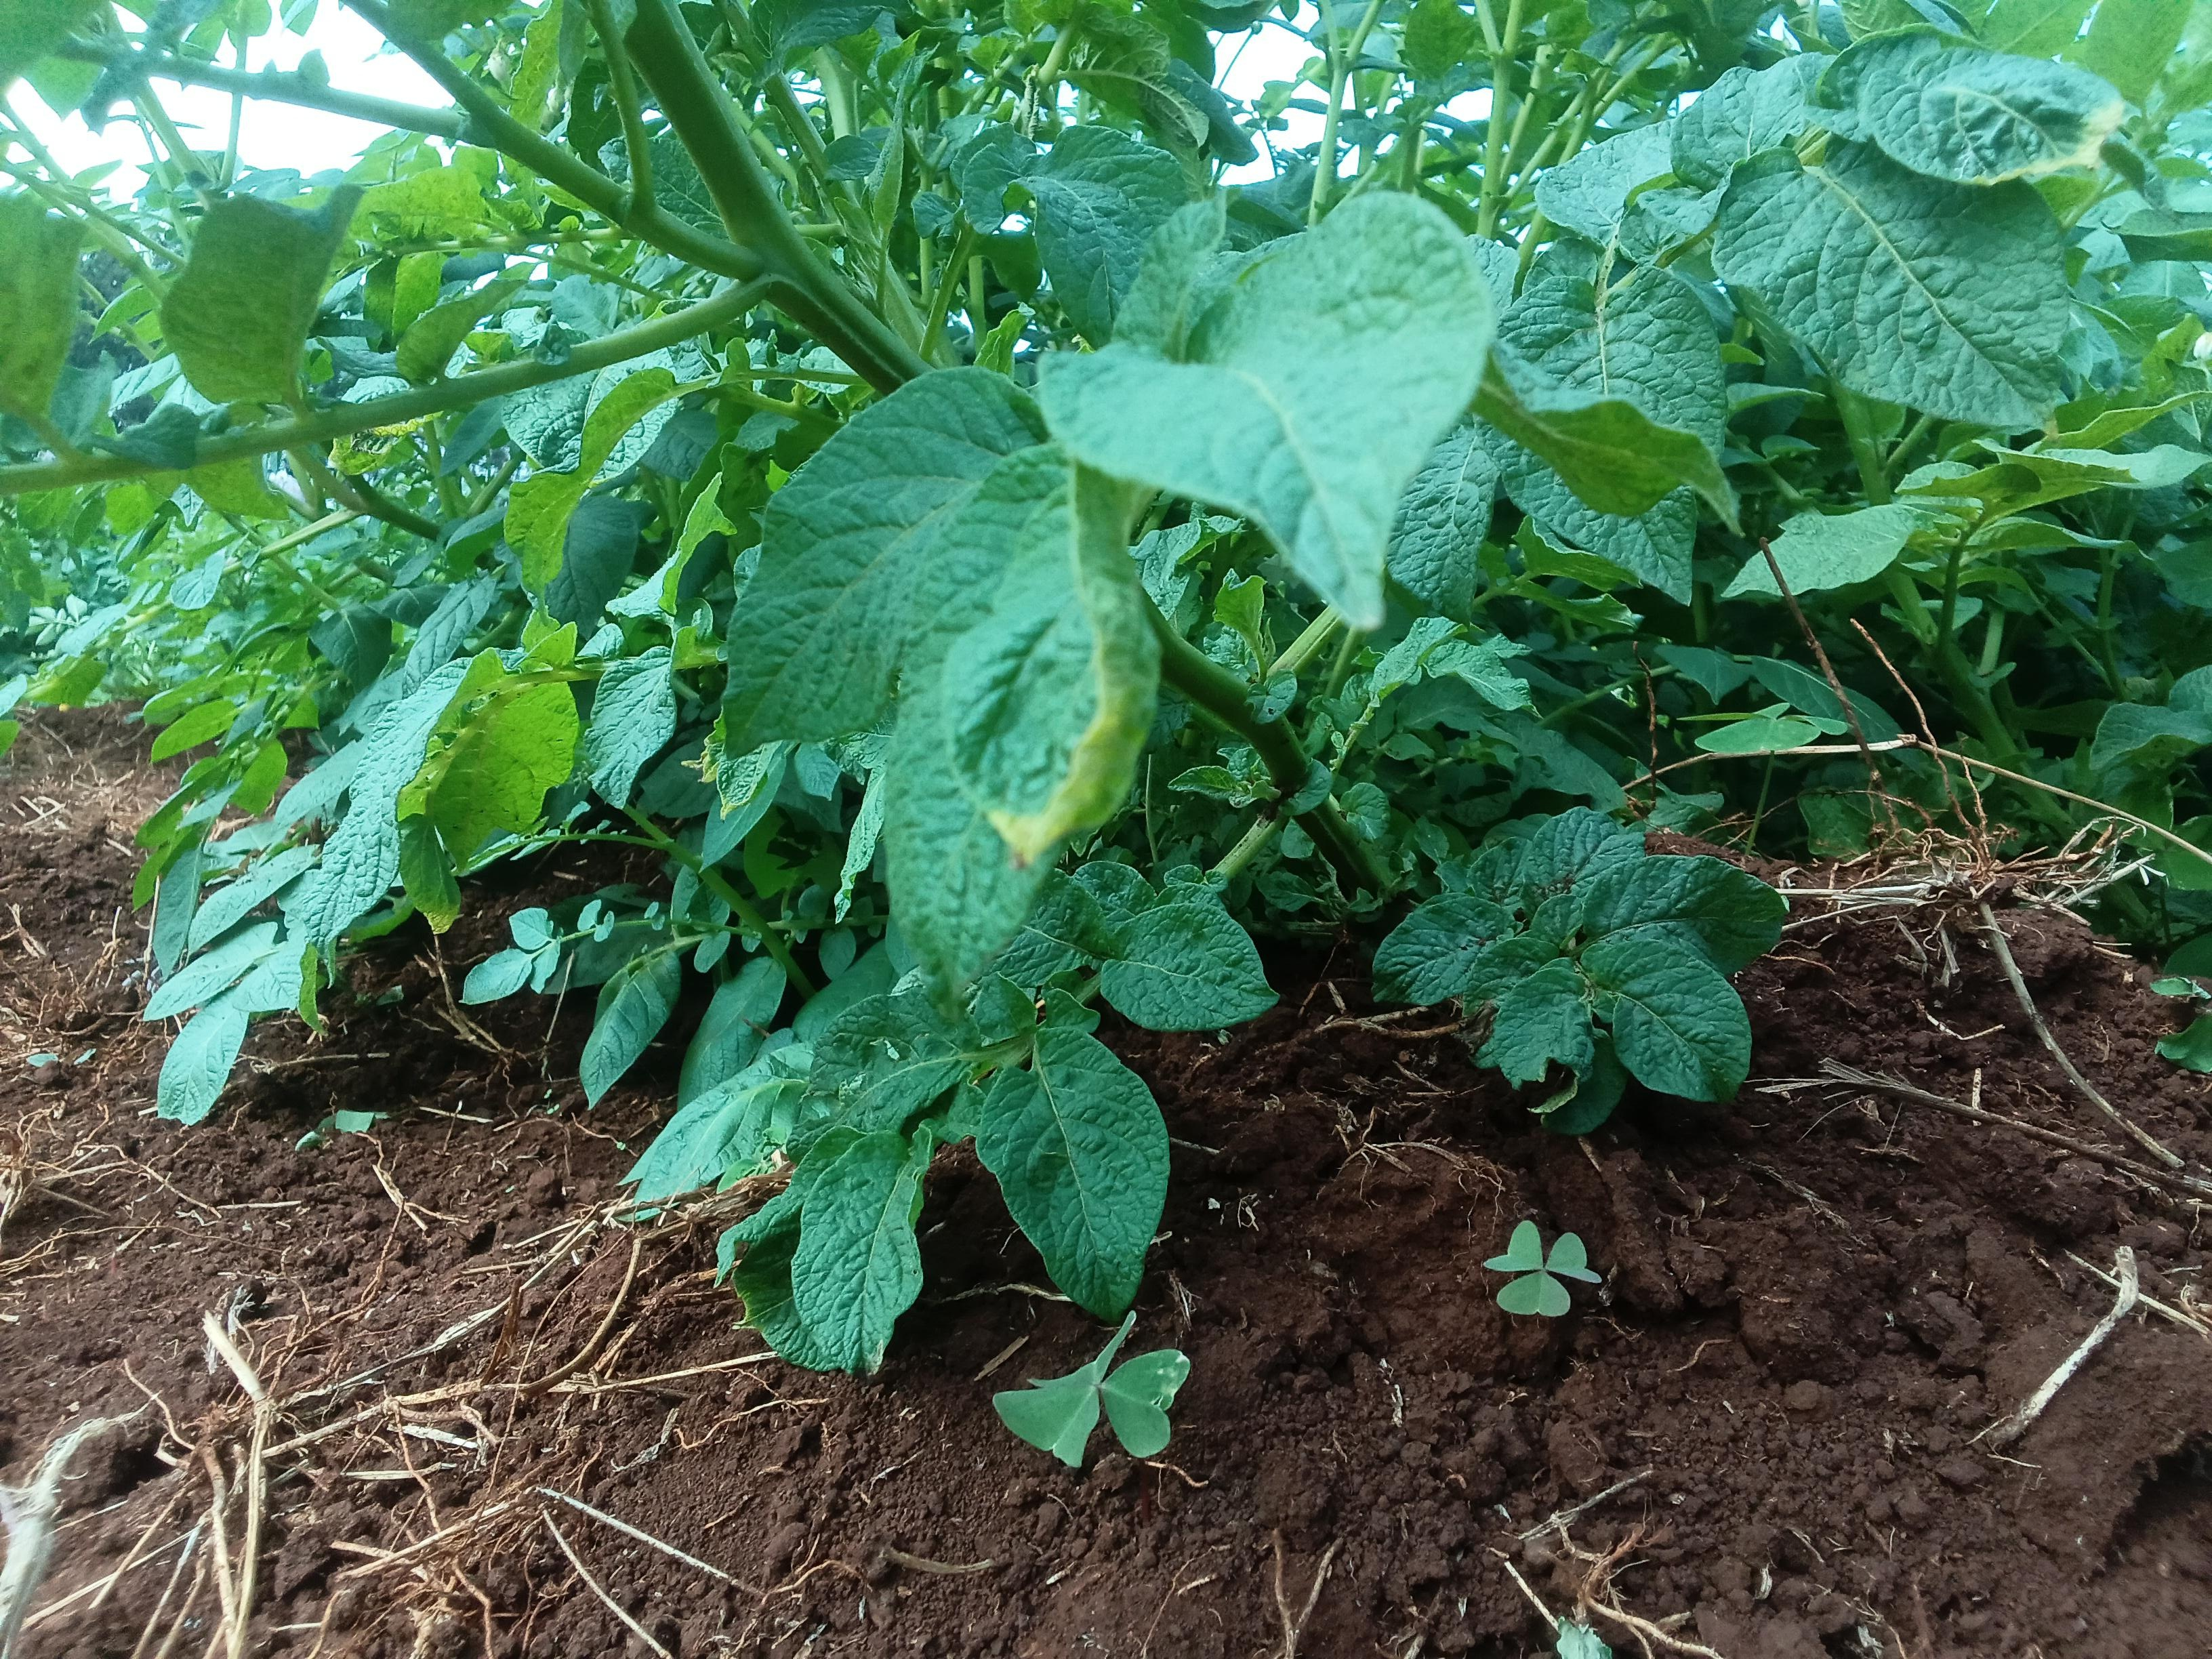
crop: potato
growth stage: flowering
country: Kenya
